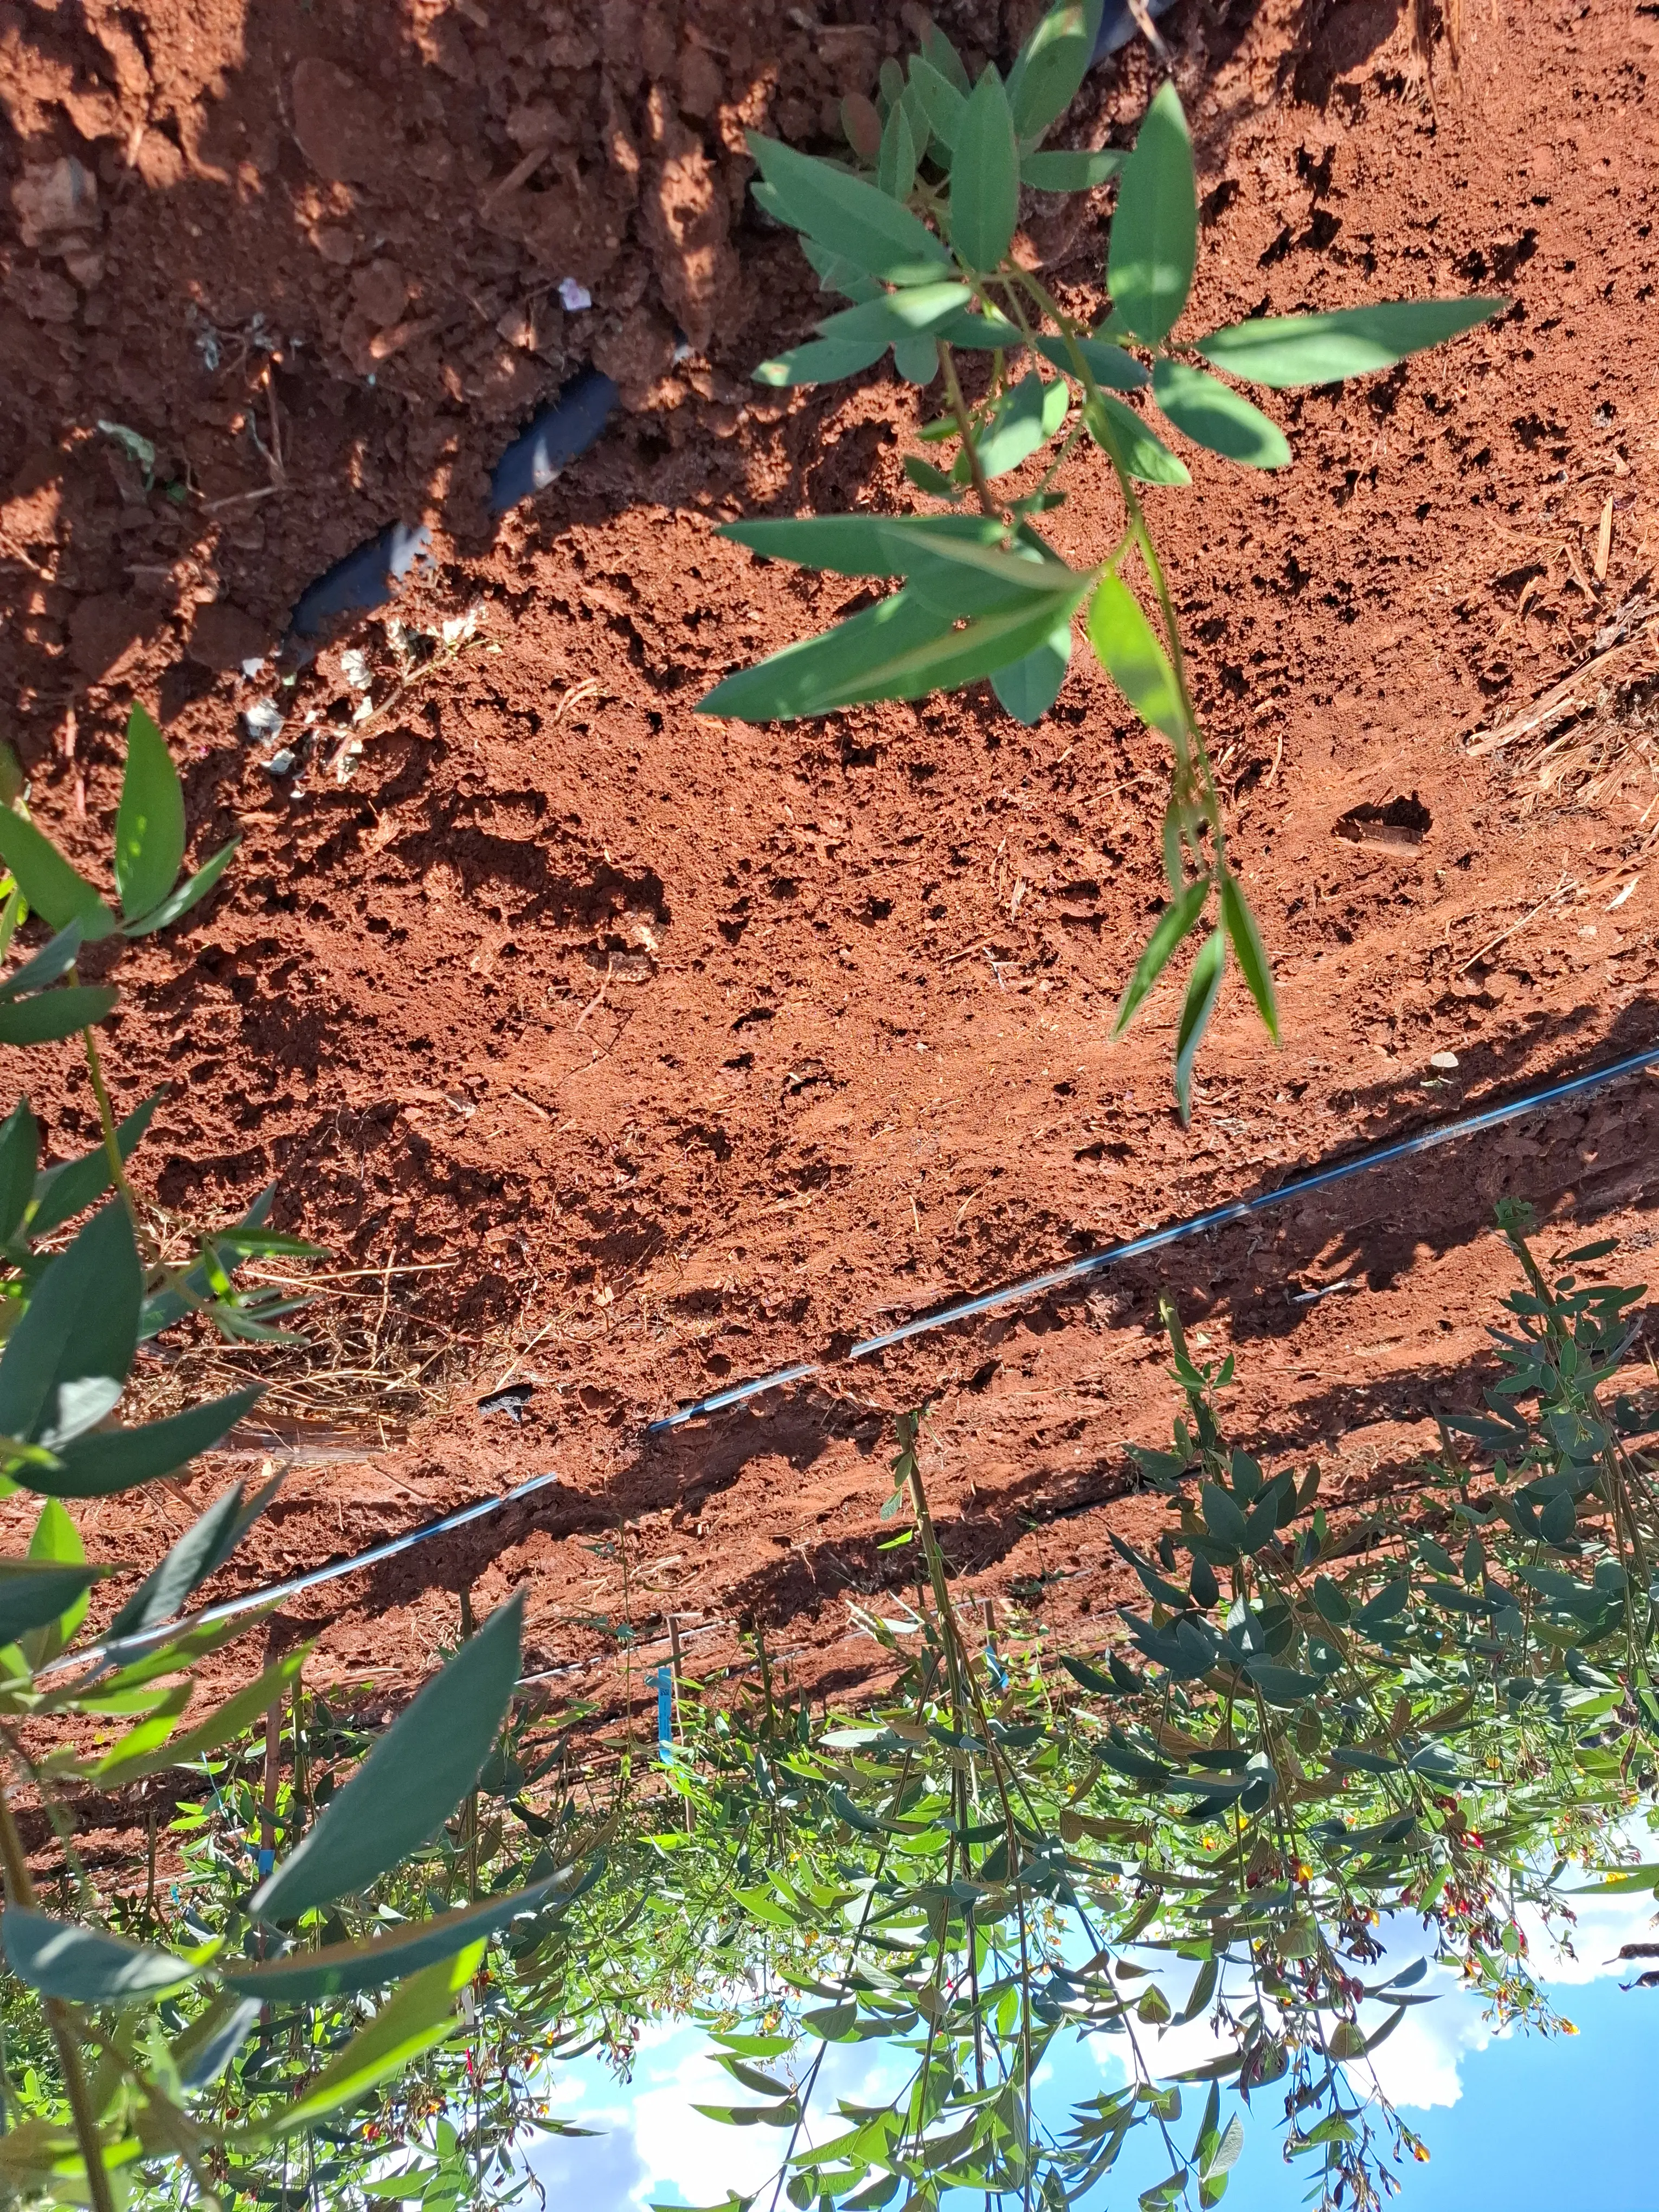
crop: pigeonpea
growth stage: flowering
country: Kenya
